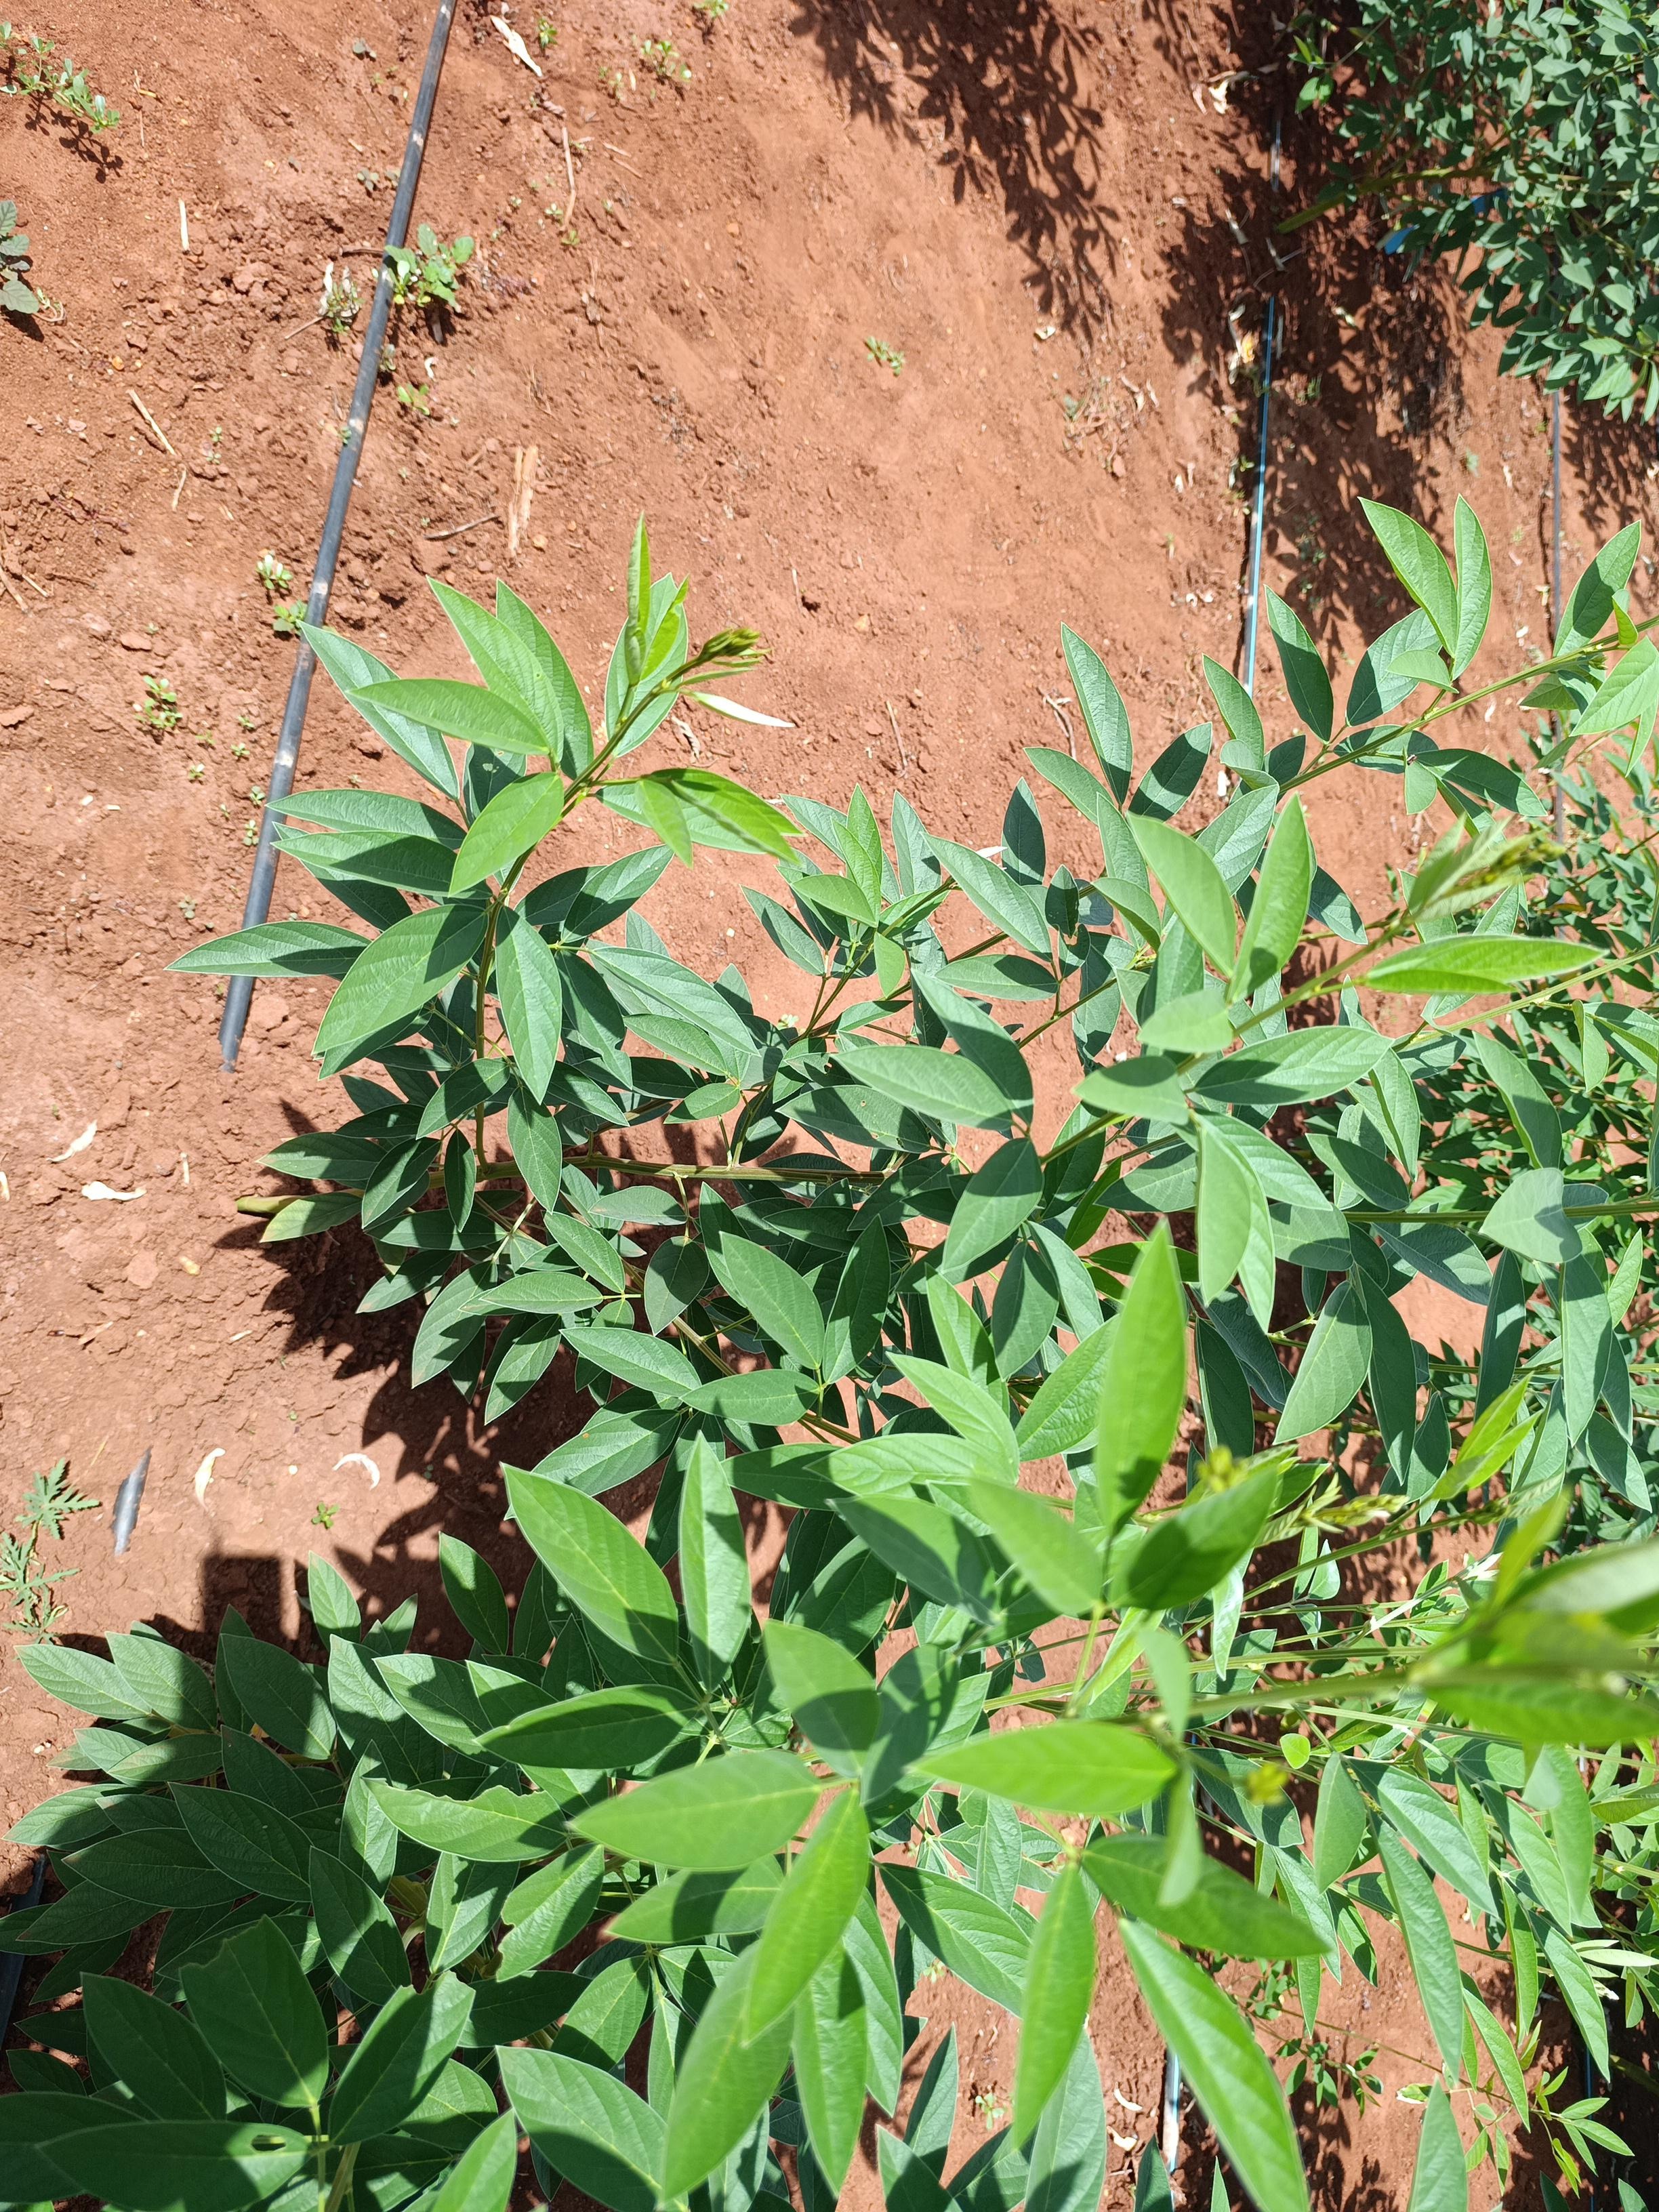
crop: pigeonpea
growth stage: flowering
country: Kenya
